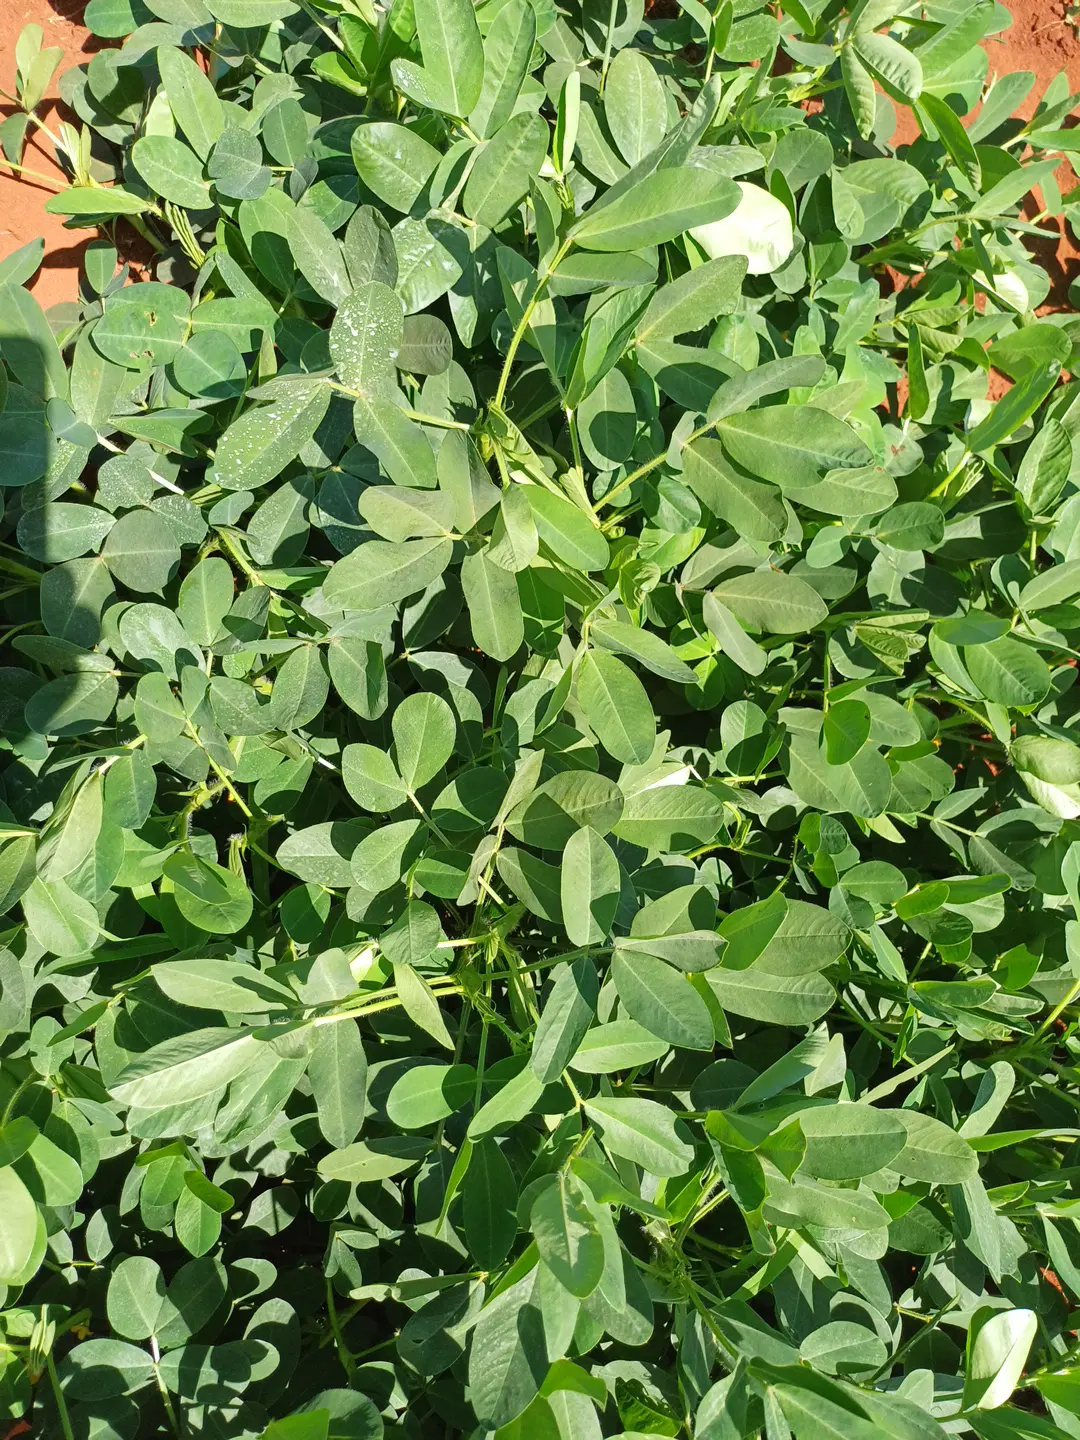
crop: groundnut
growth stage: flowering
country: Kenya
